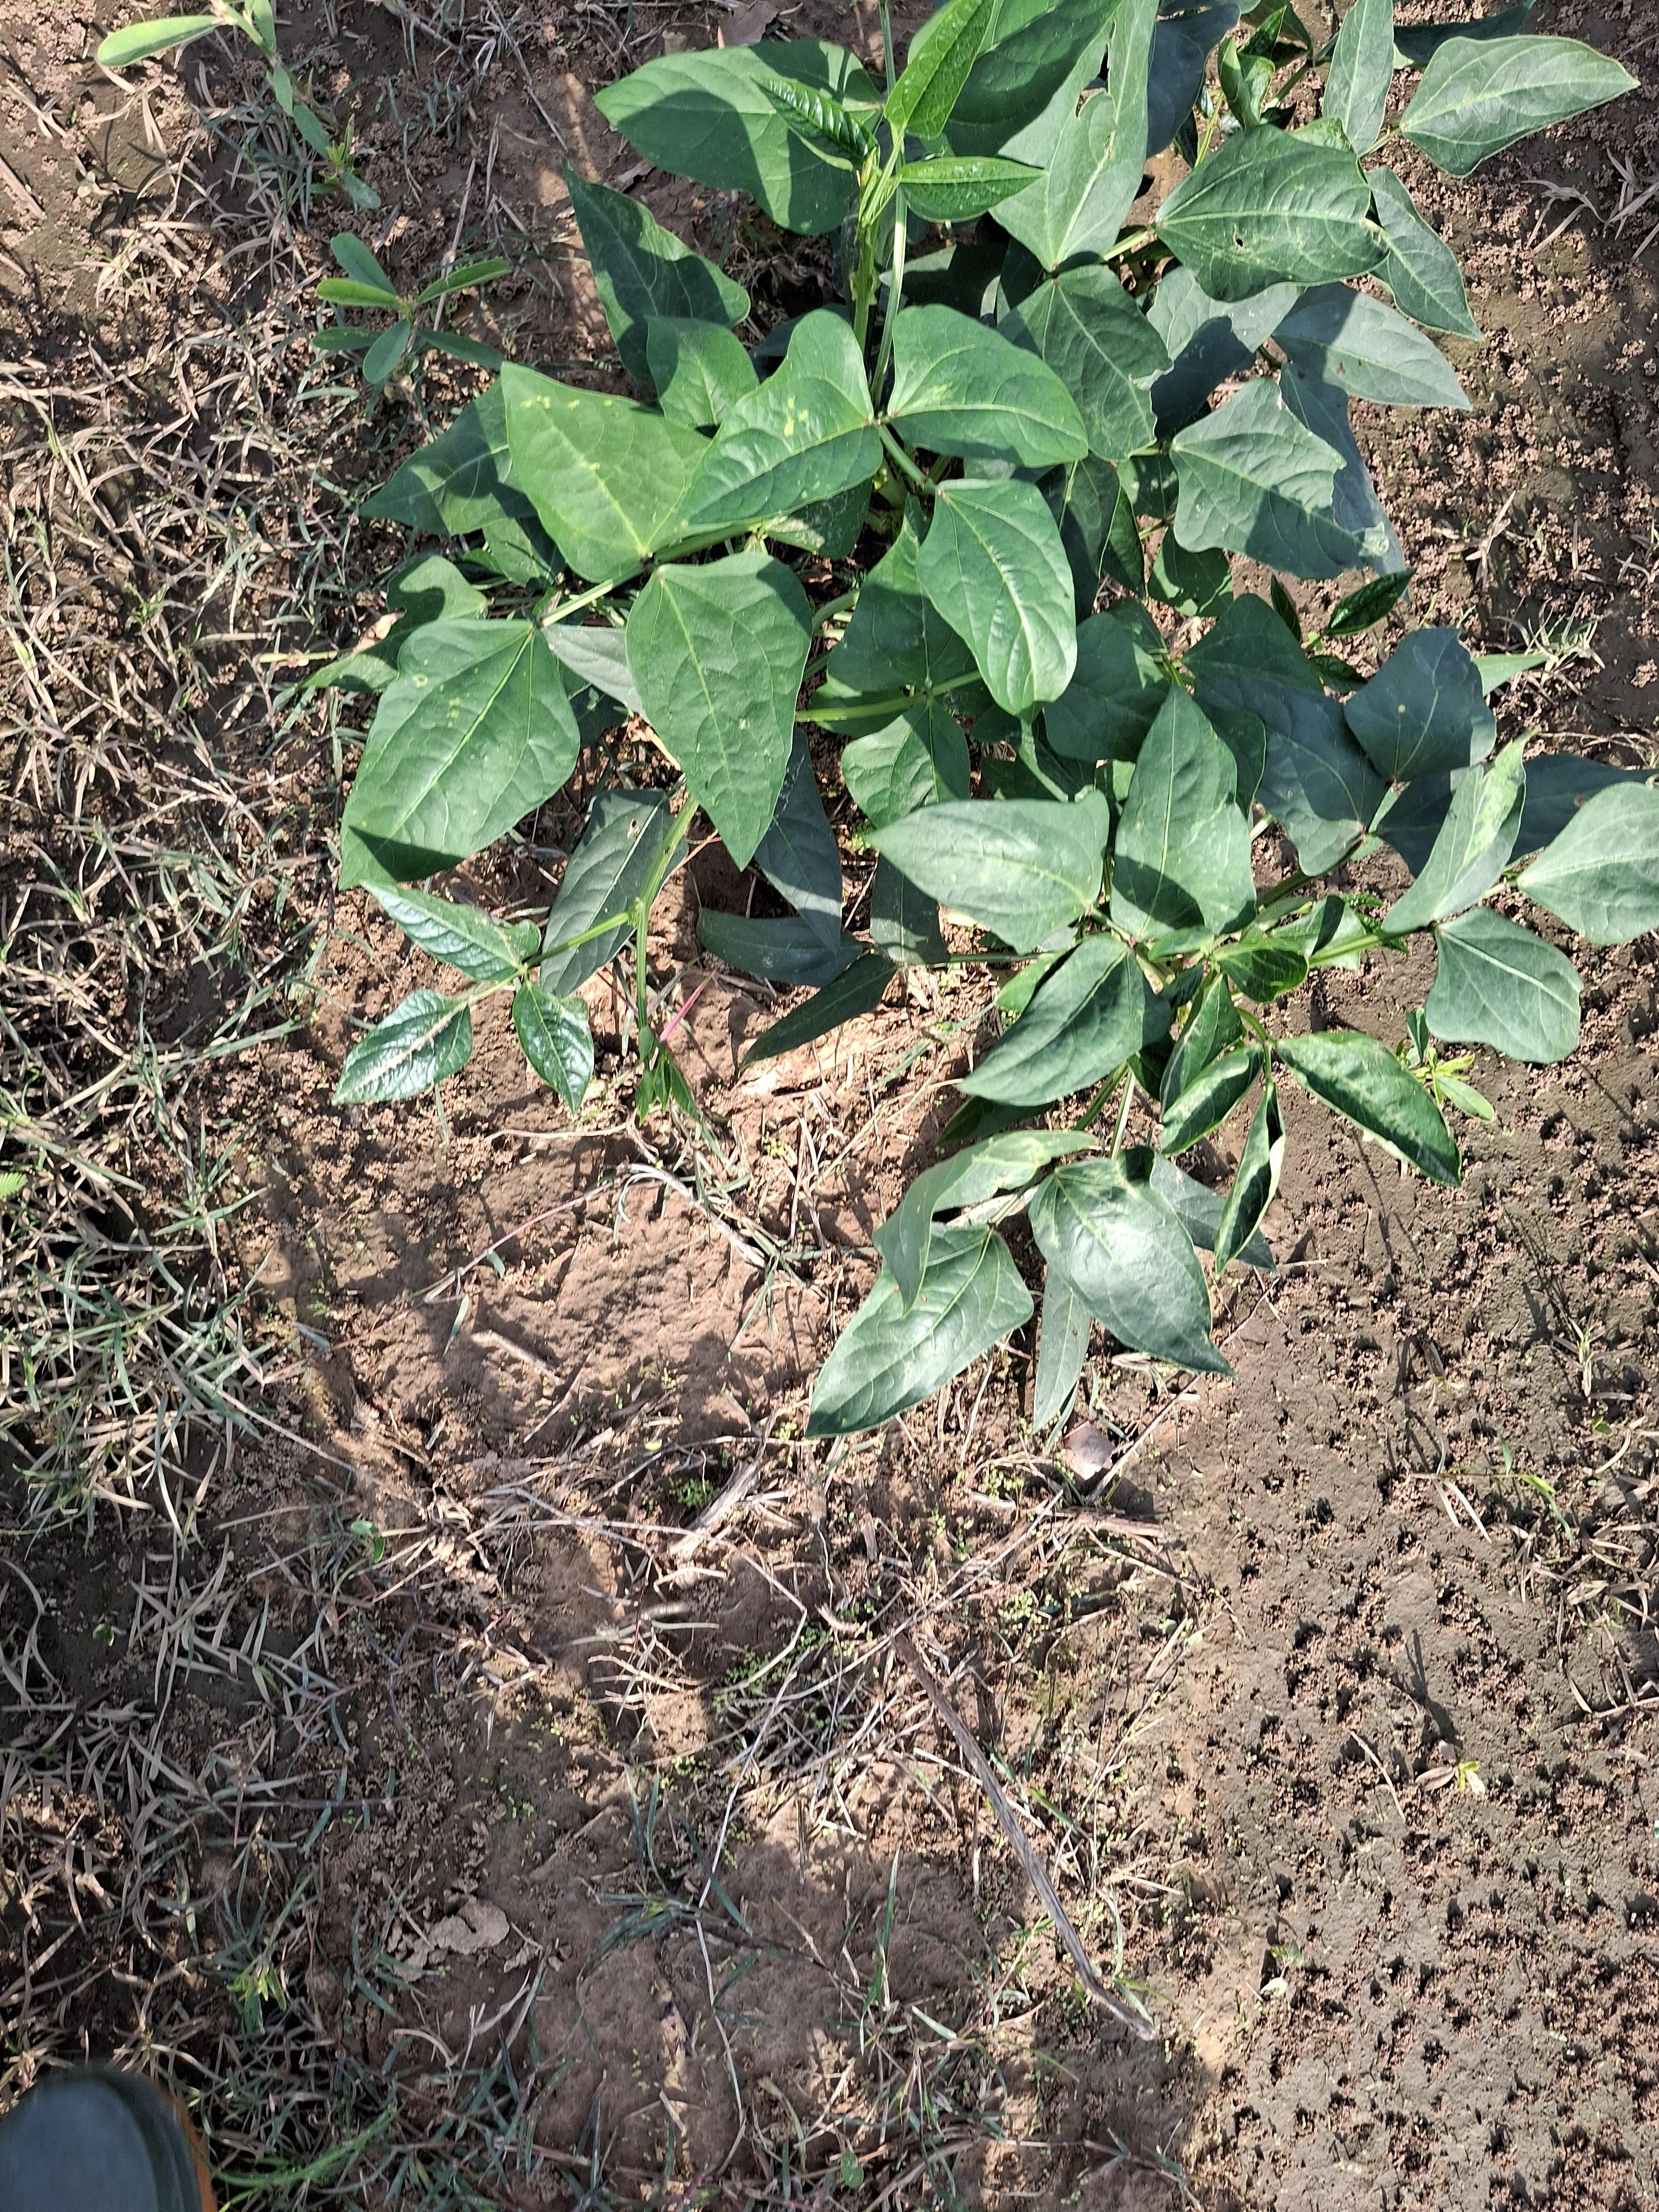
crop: cowpea
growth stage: vegetative
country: Nigeria
